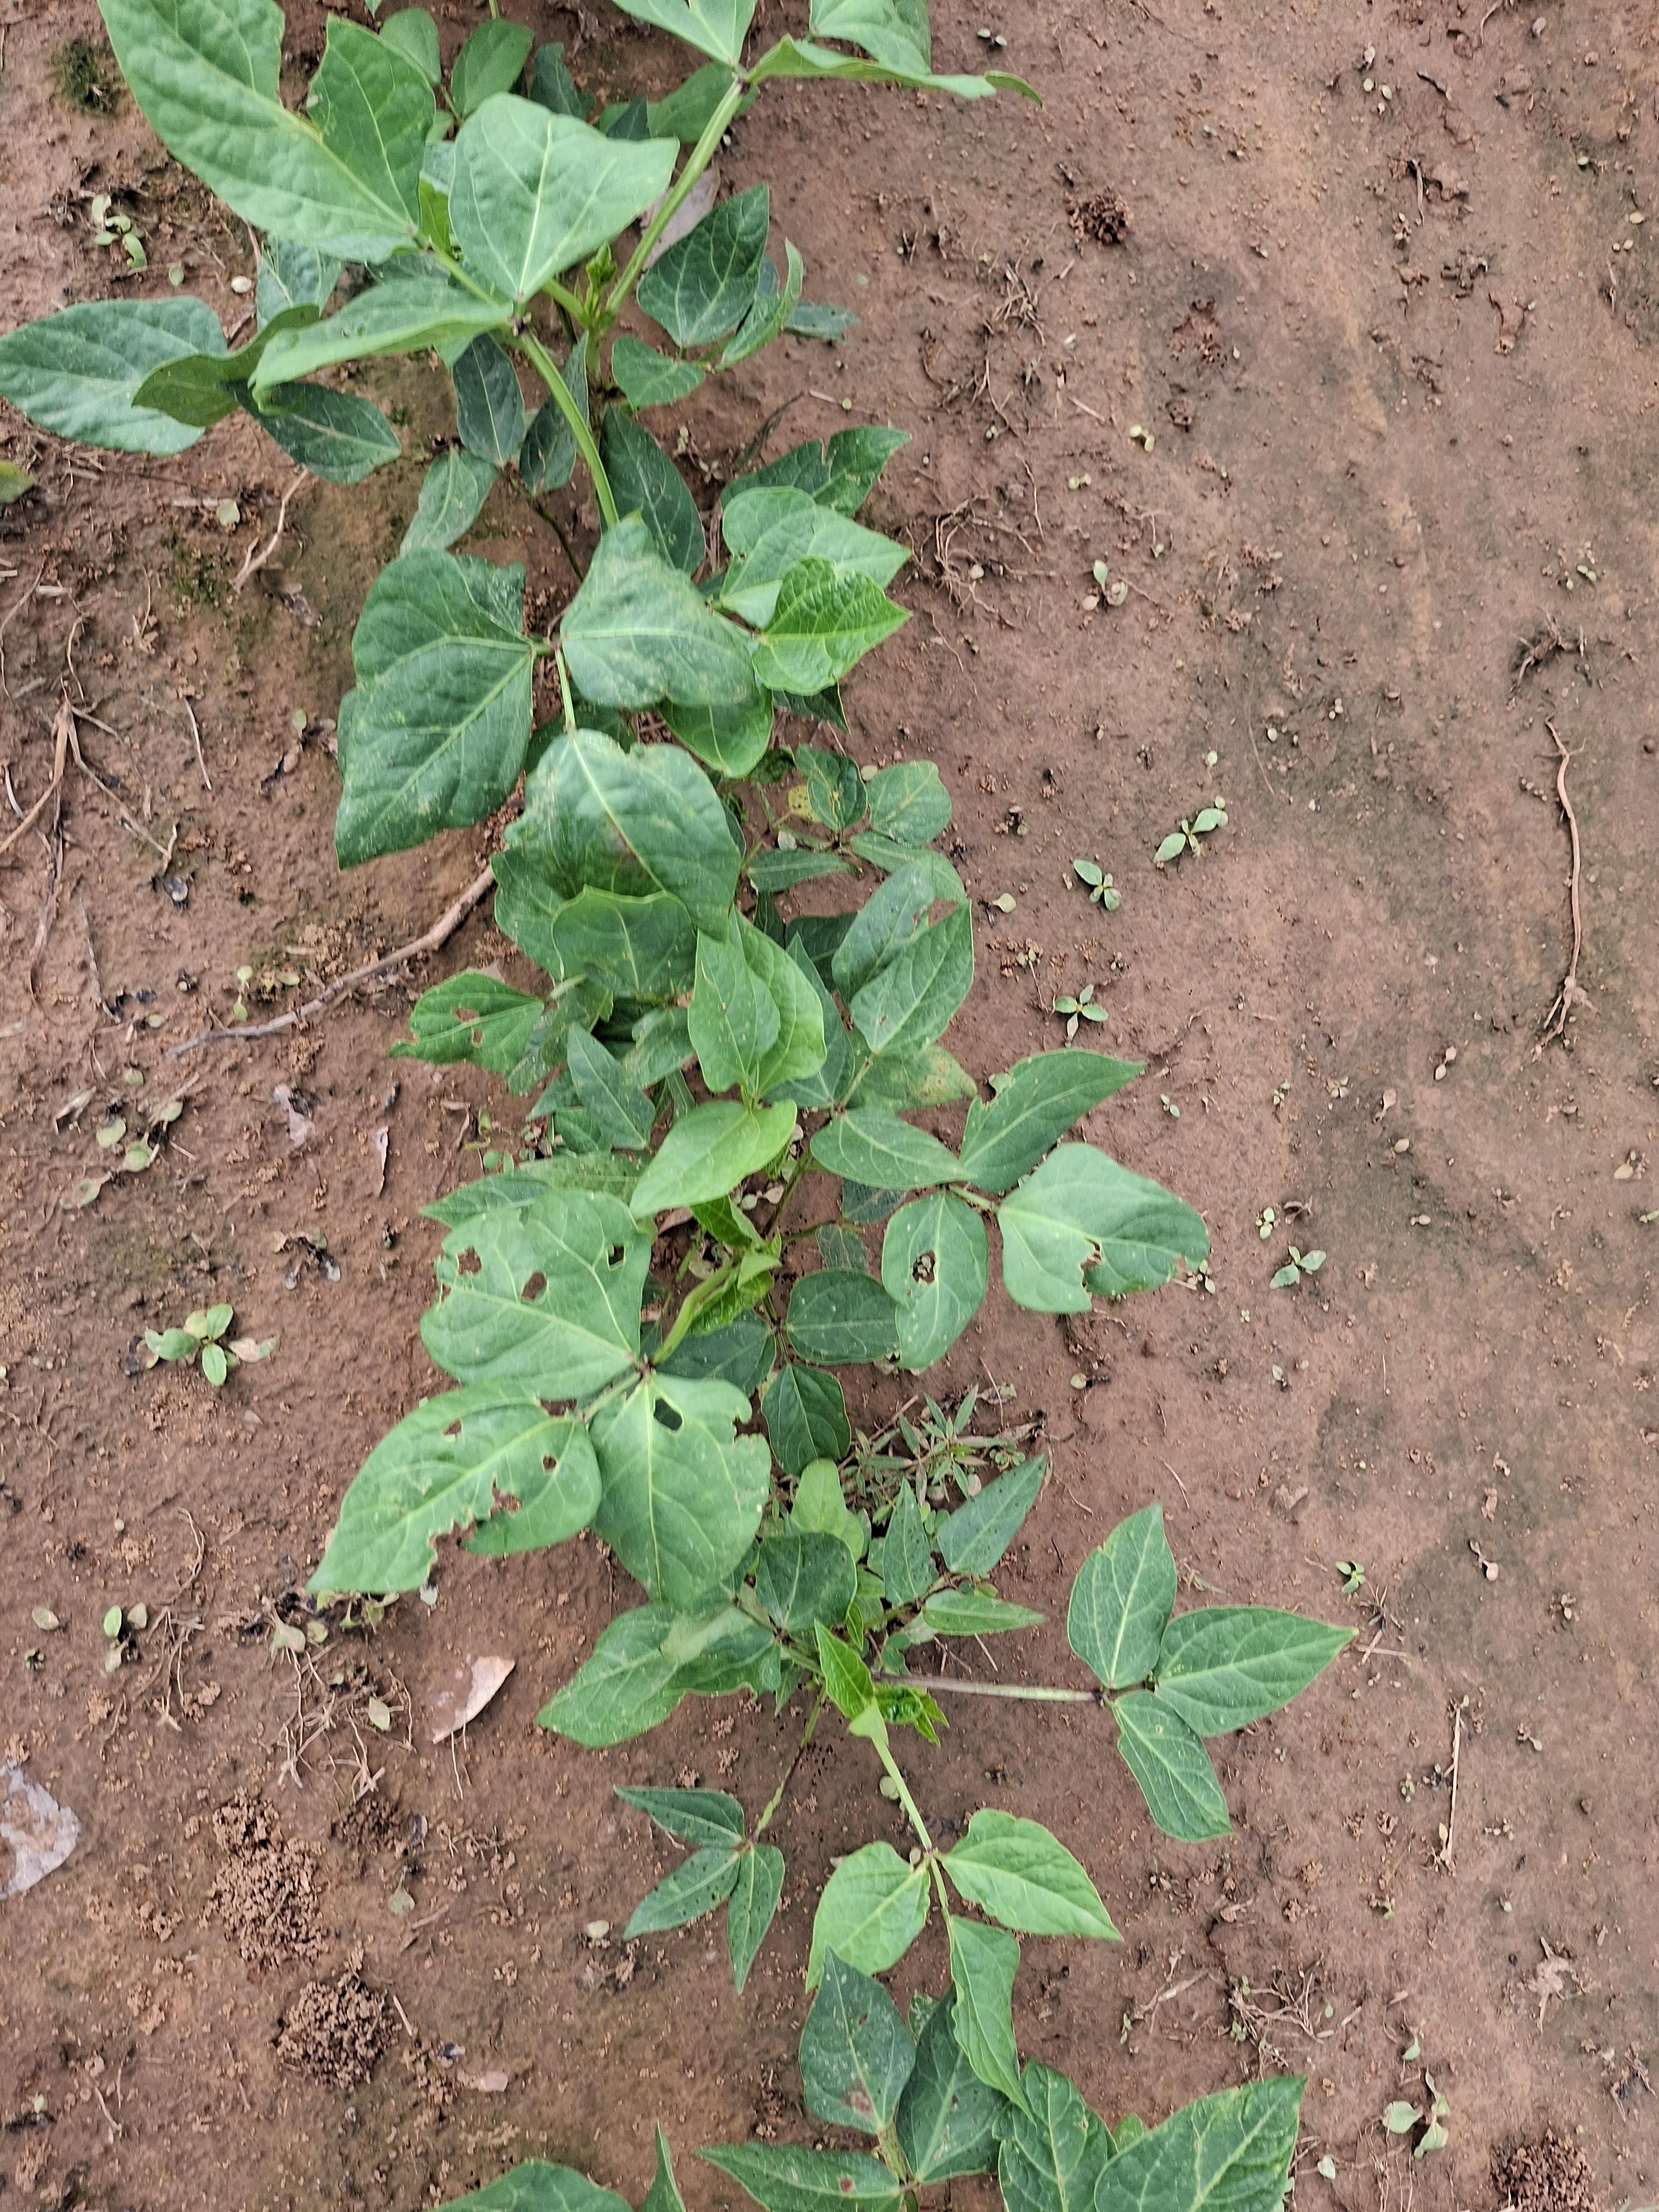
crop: cowpea
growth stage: vegetative
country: Nigeria
